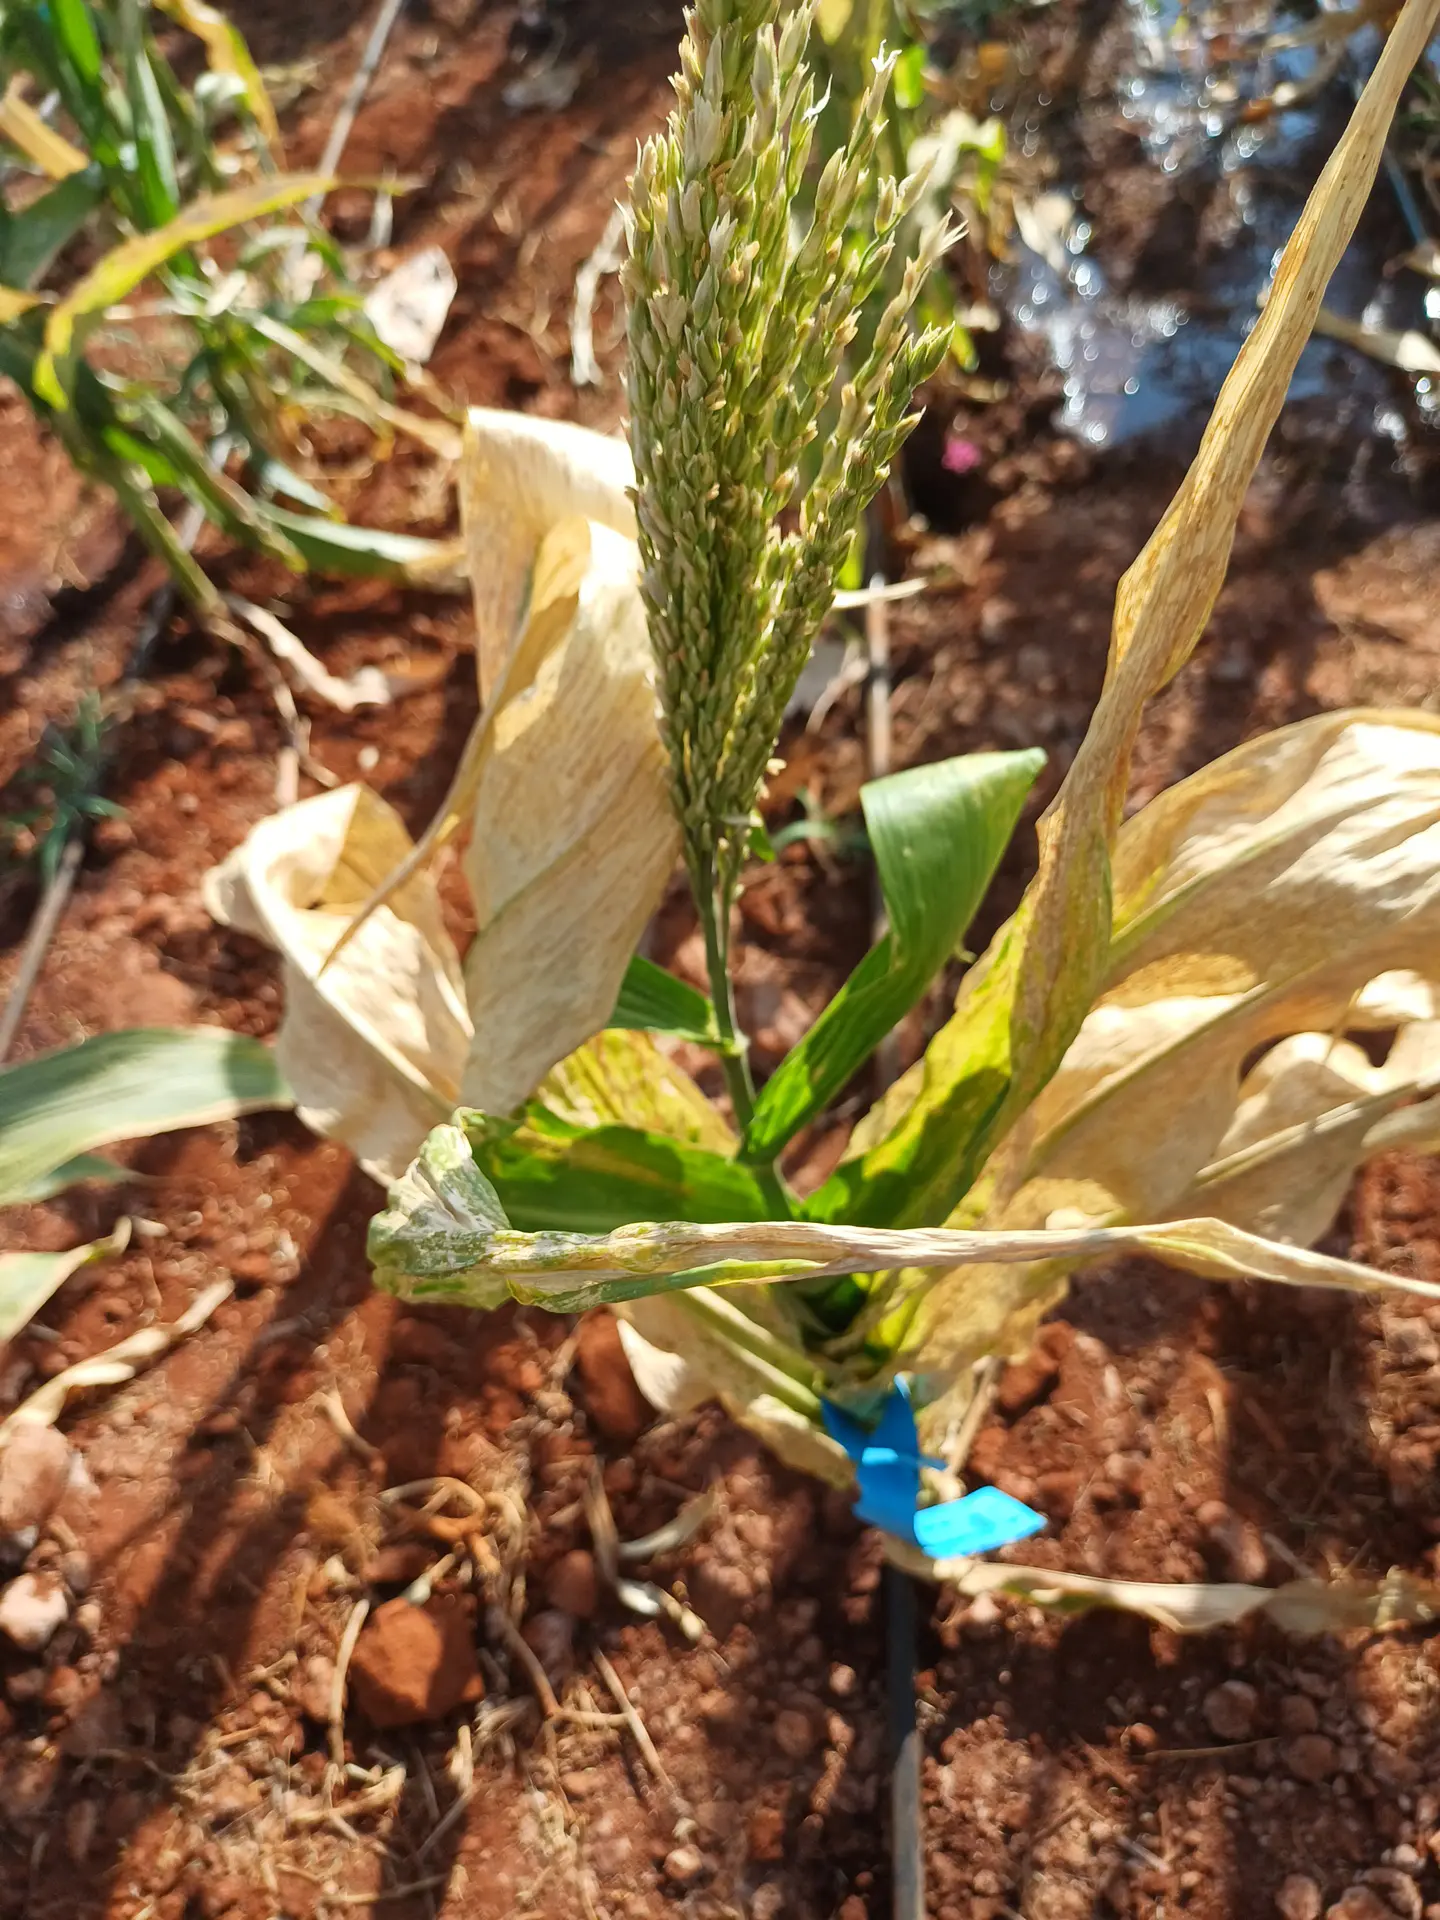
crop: maize
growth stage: flowering
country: Kenya
